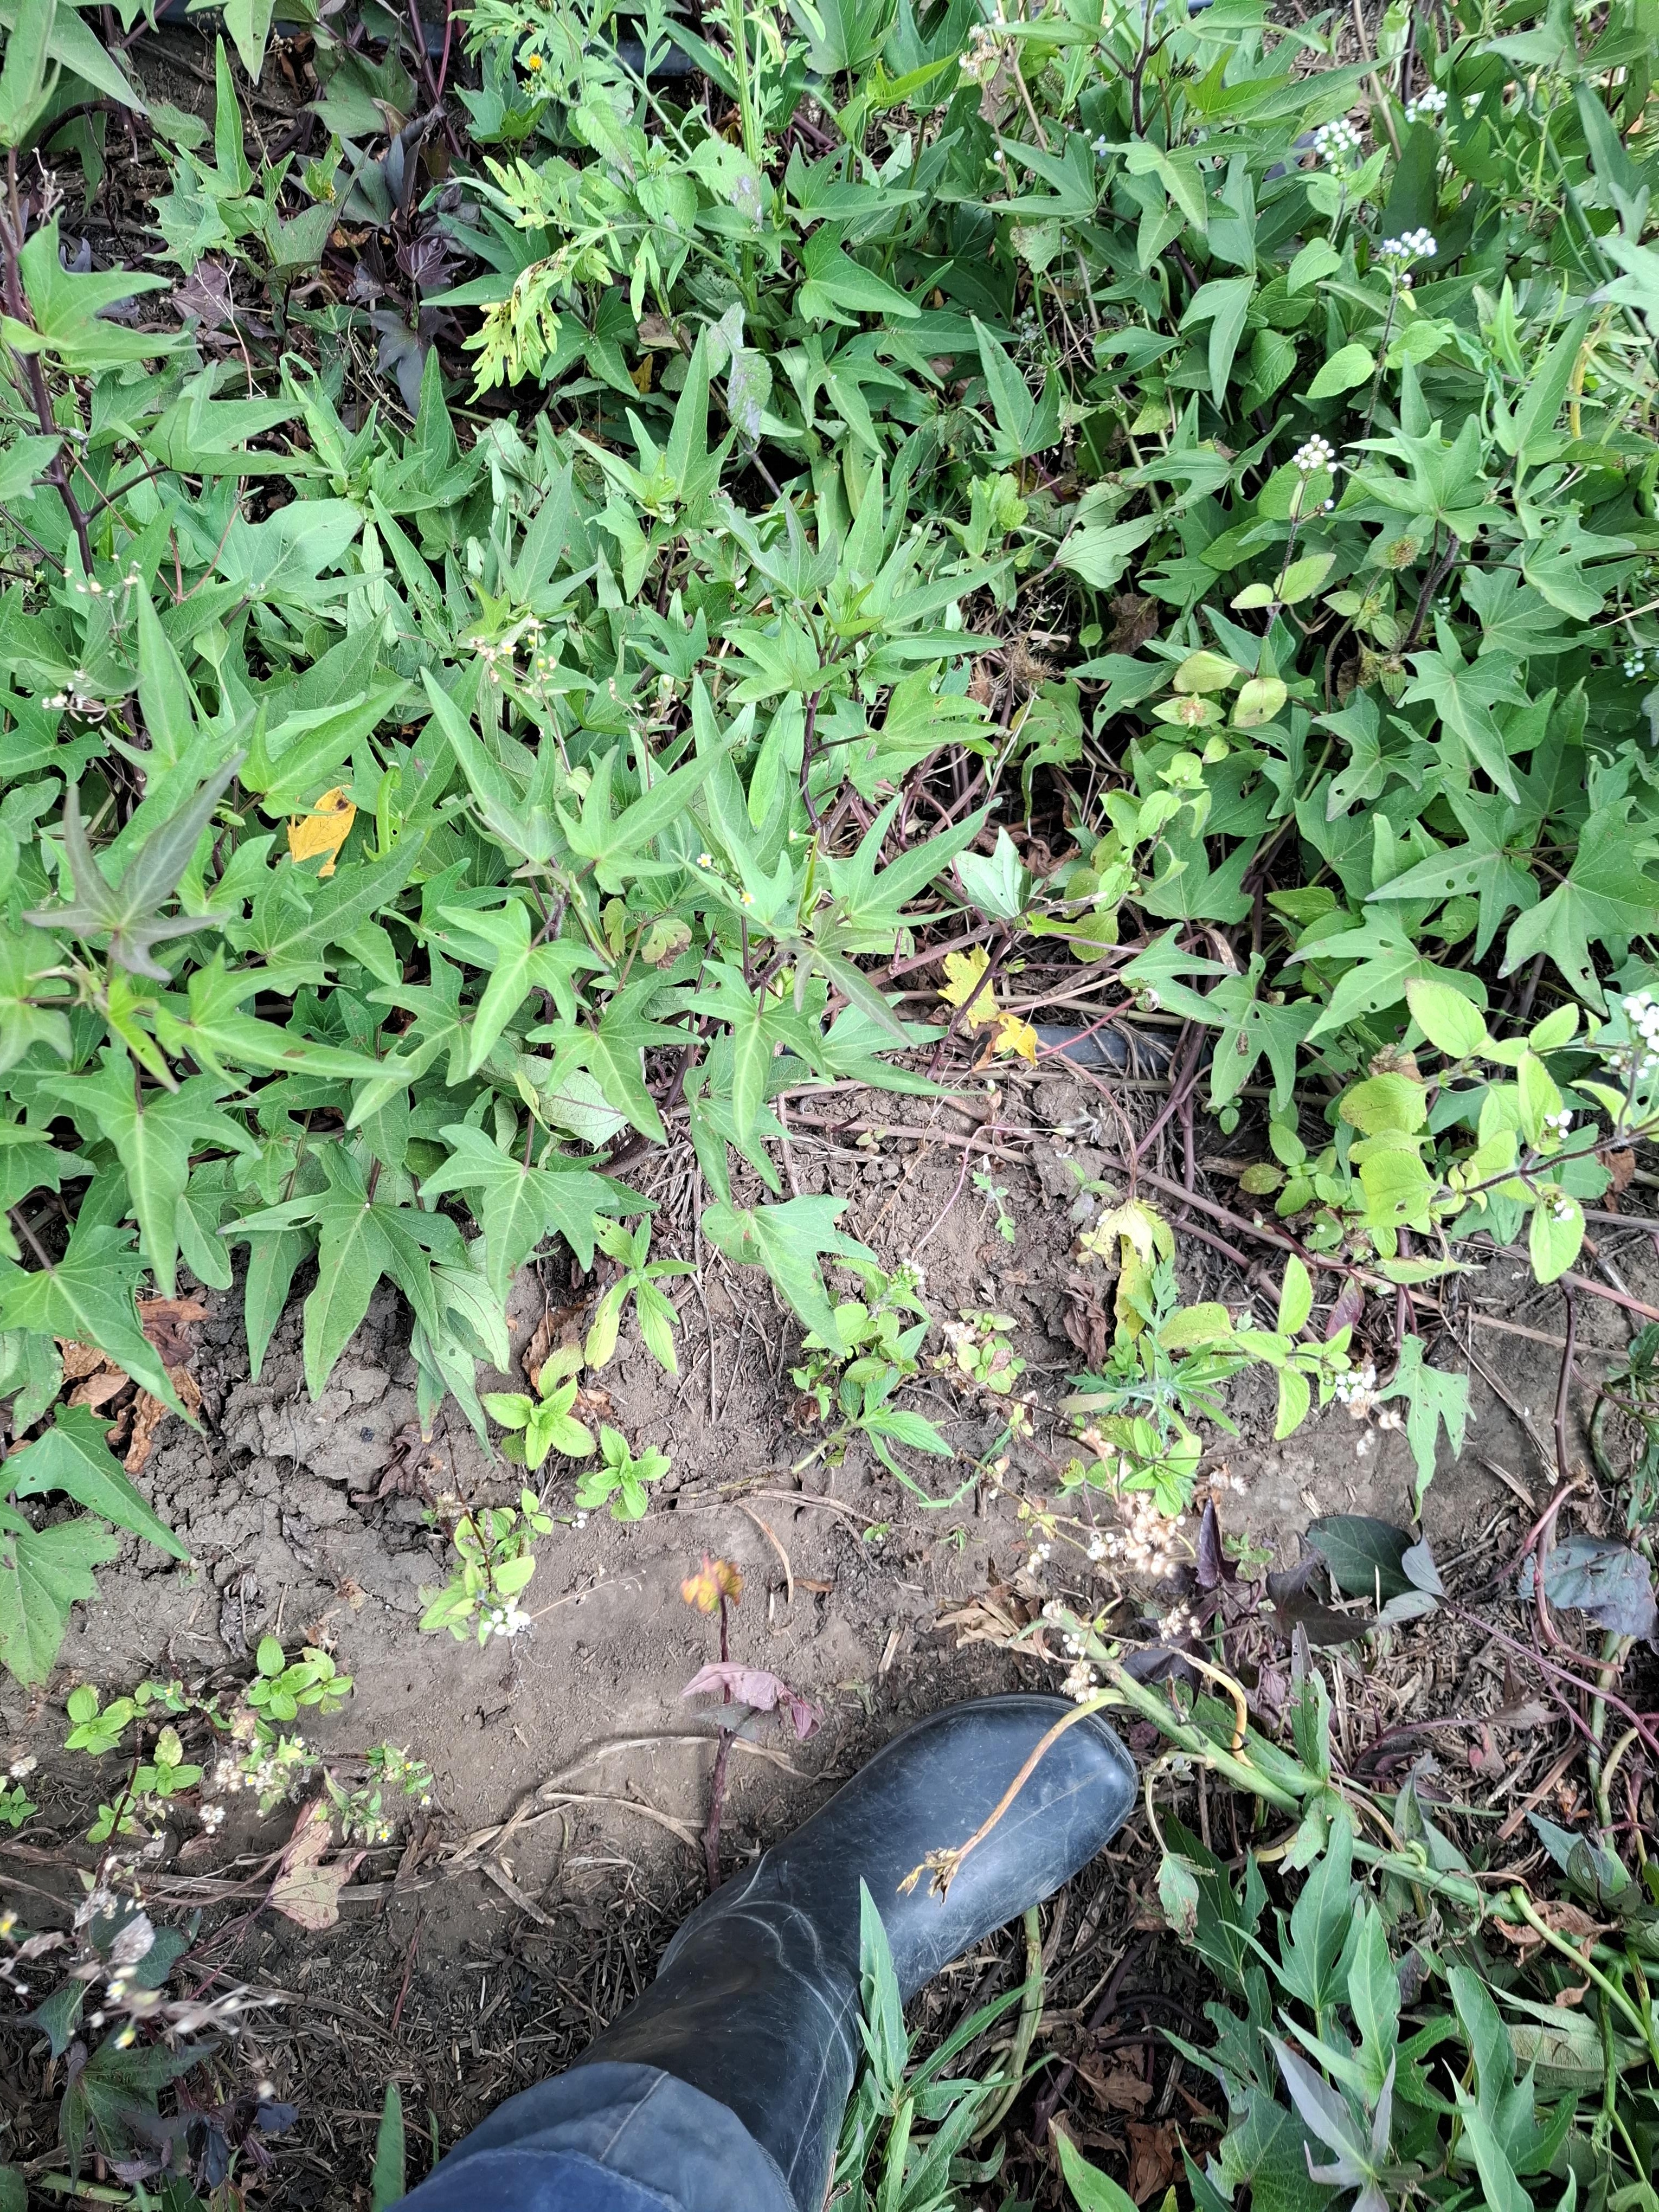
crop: sweet potato
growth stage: flowering
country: Tanzania
